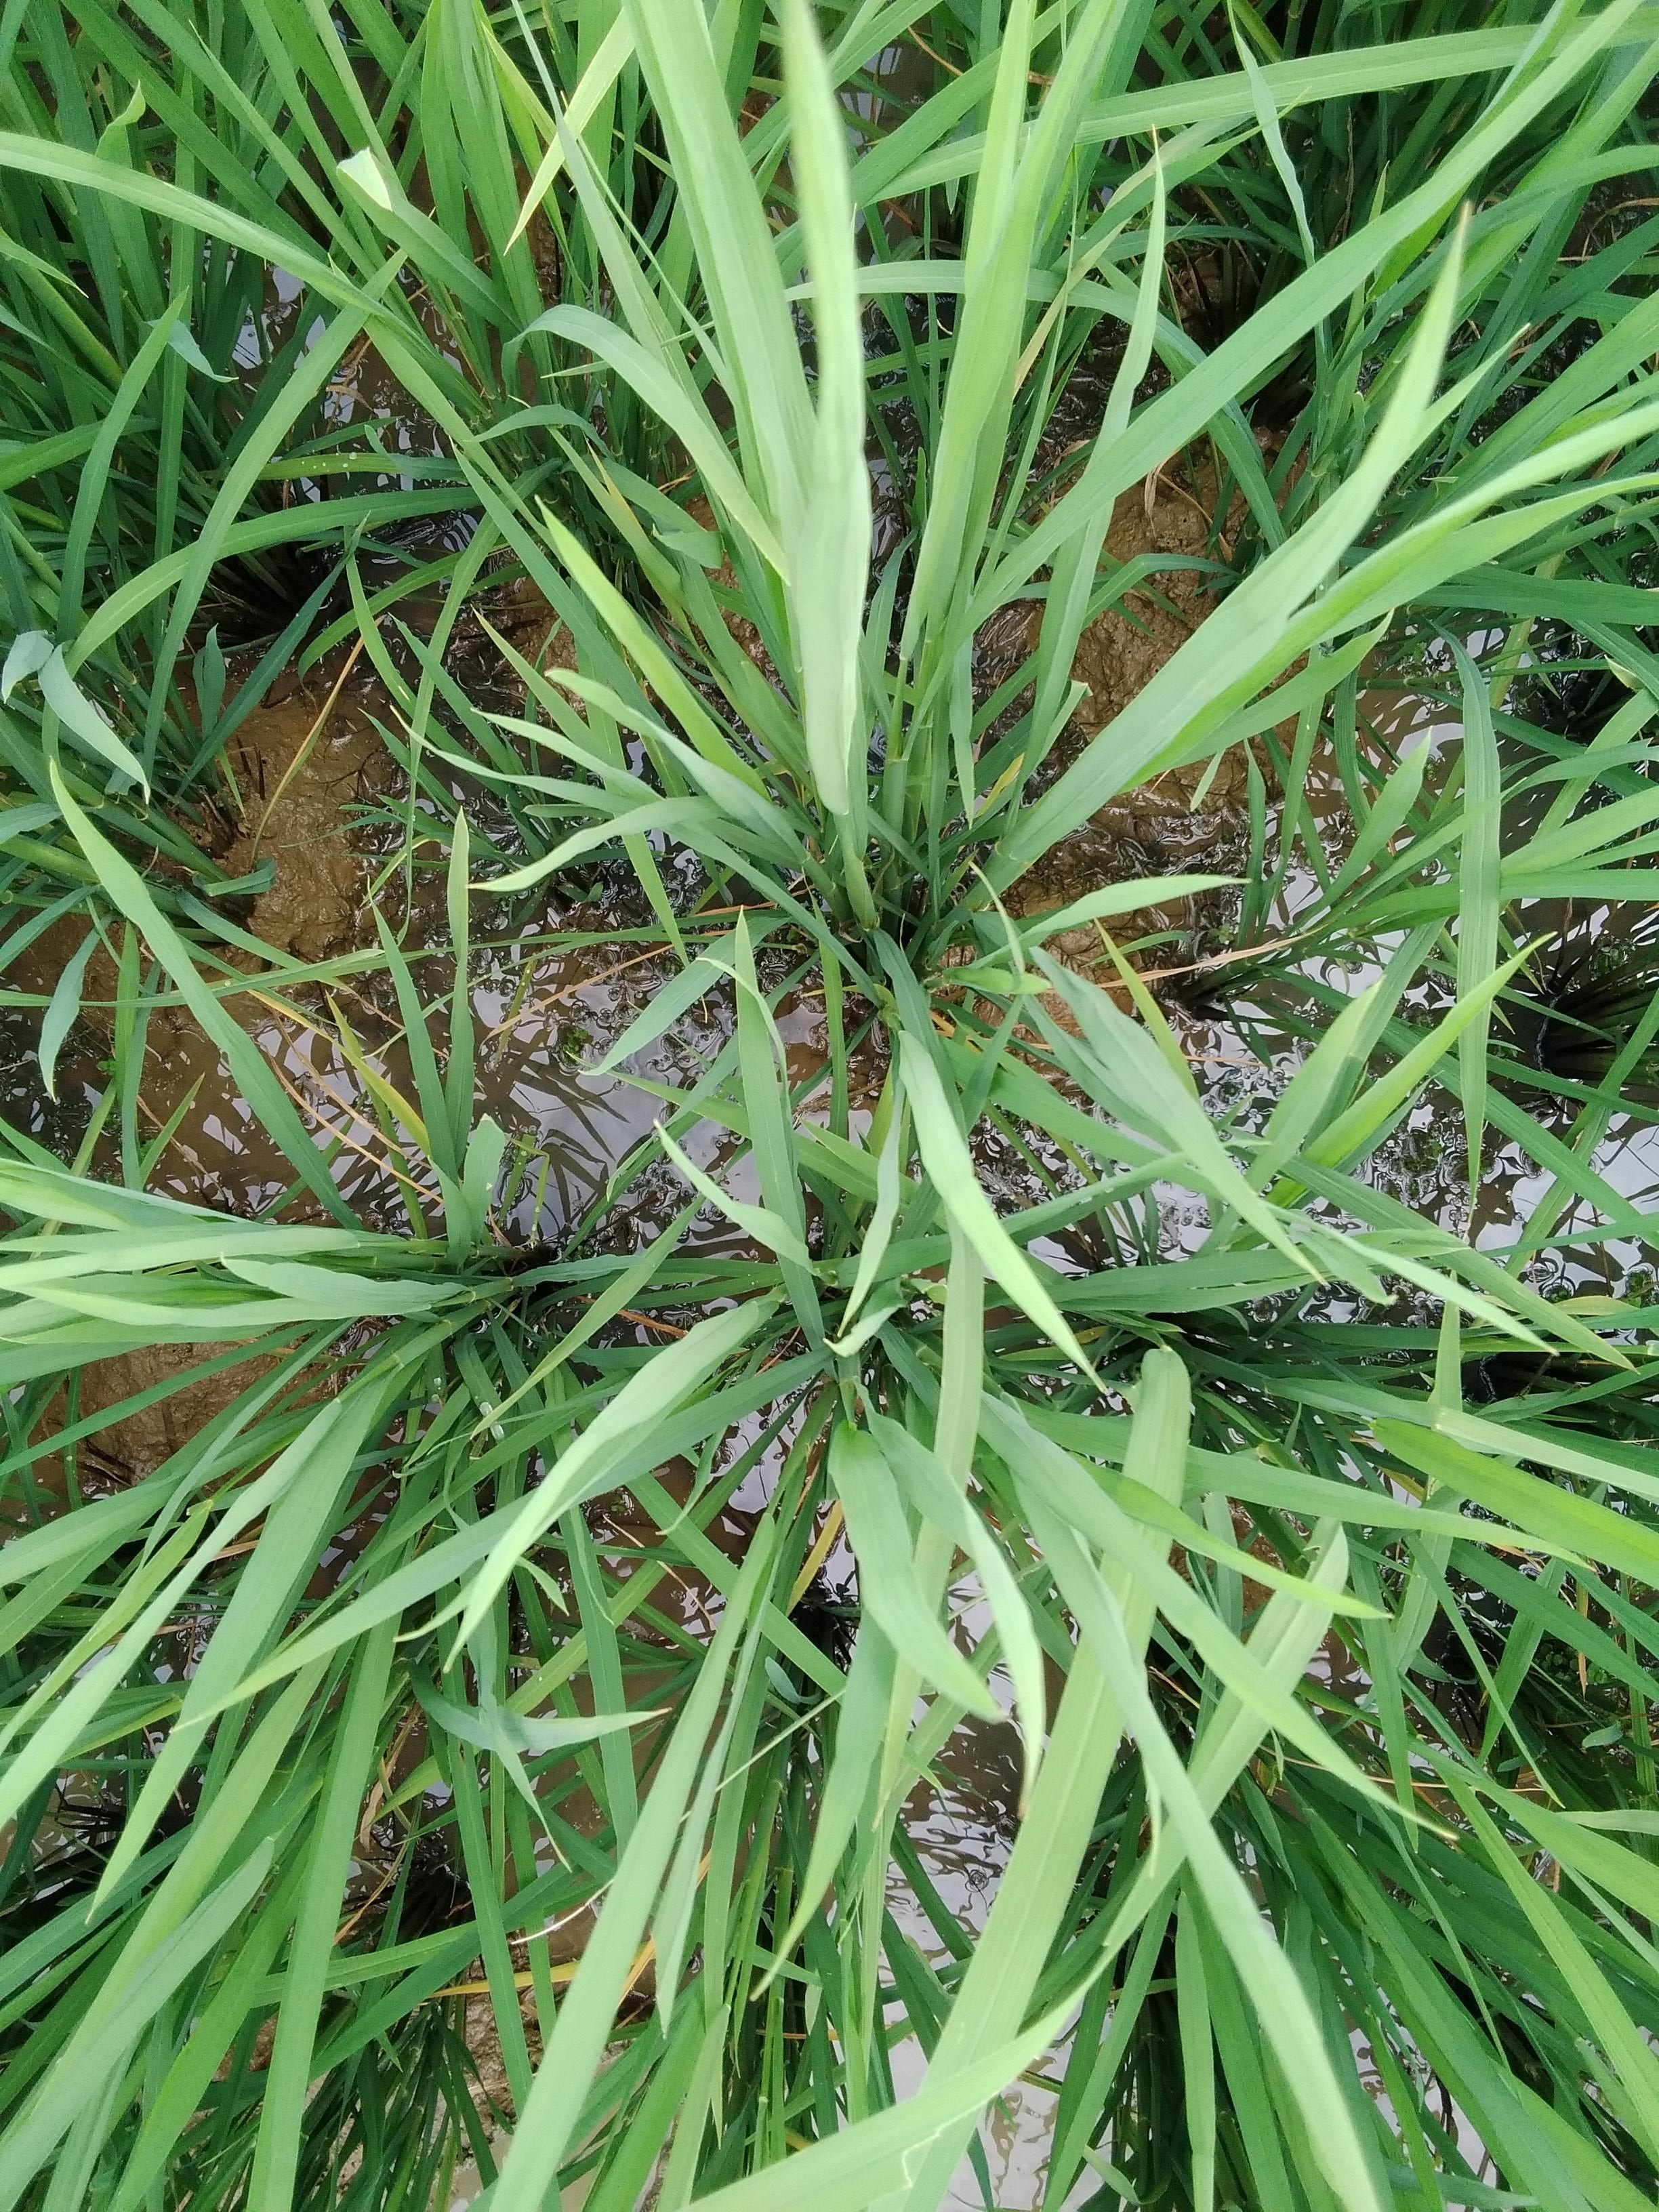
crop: rice
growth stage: booting
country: Nigeria
